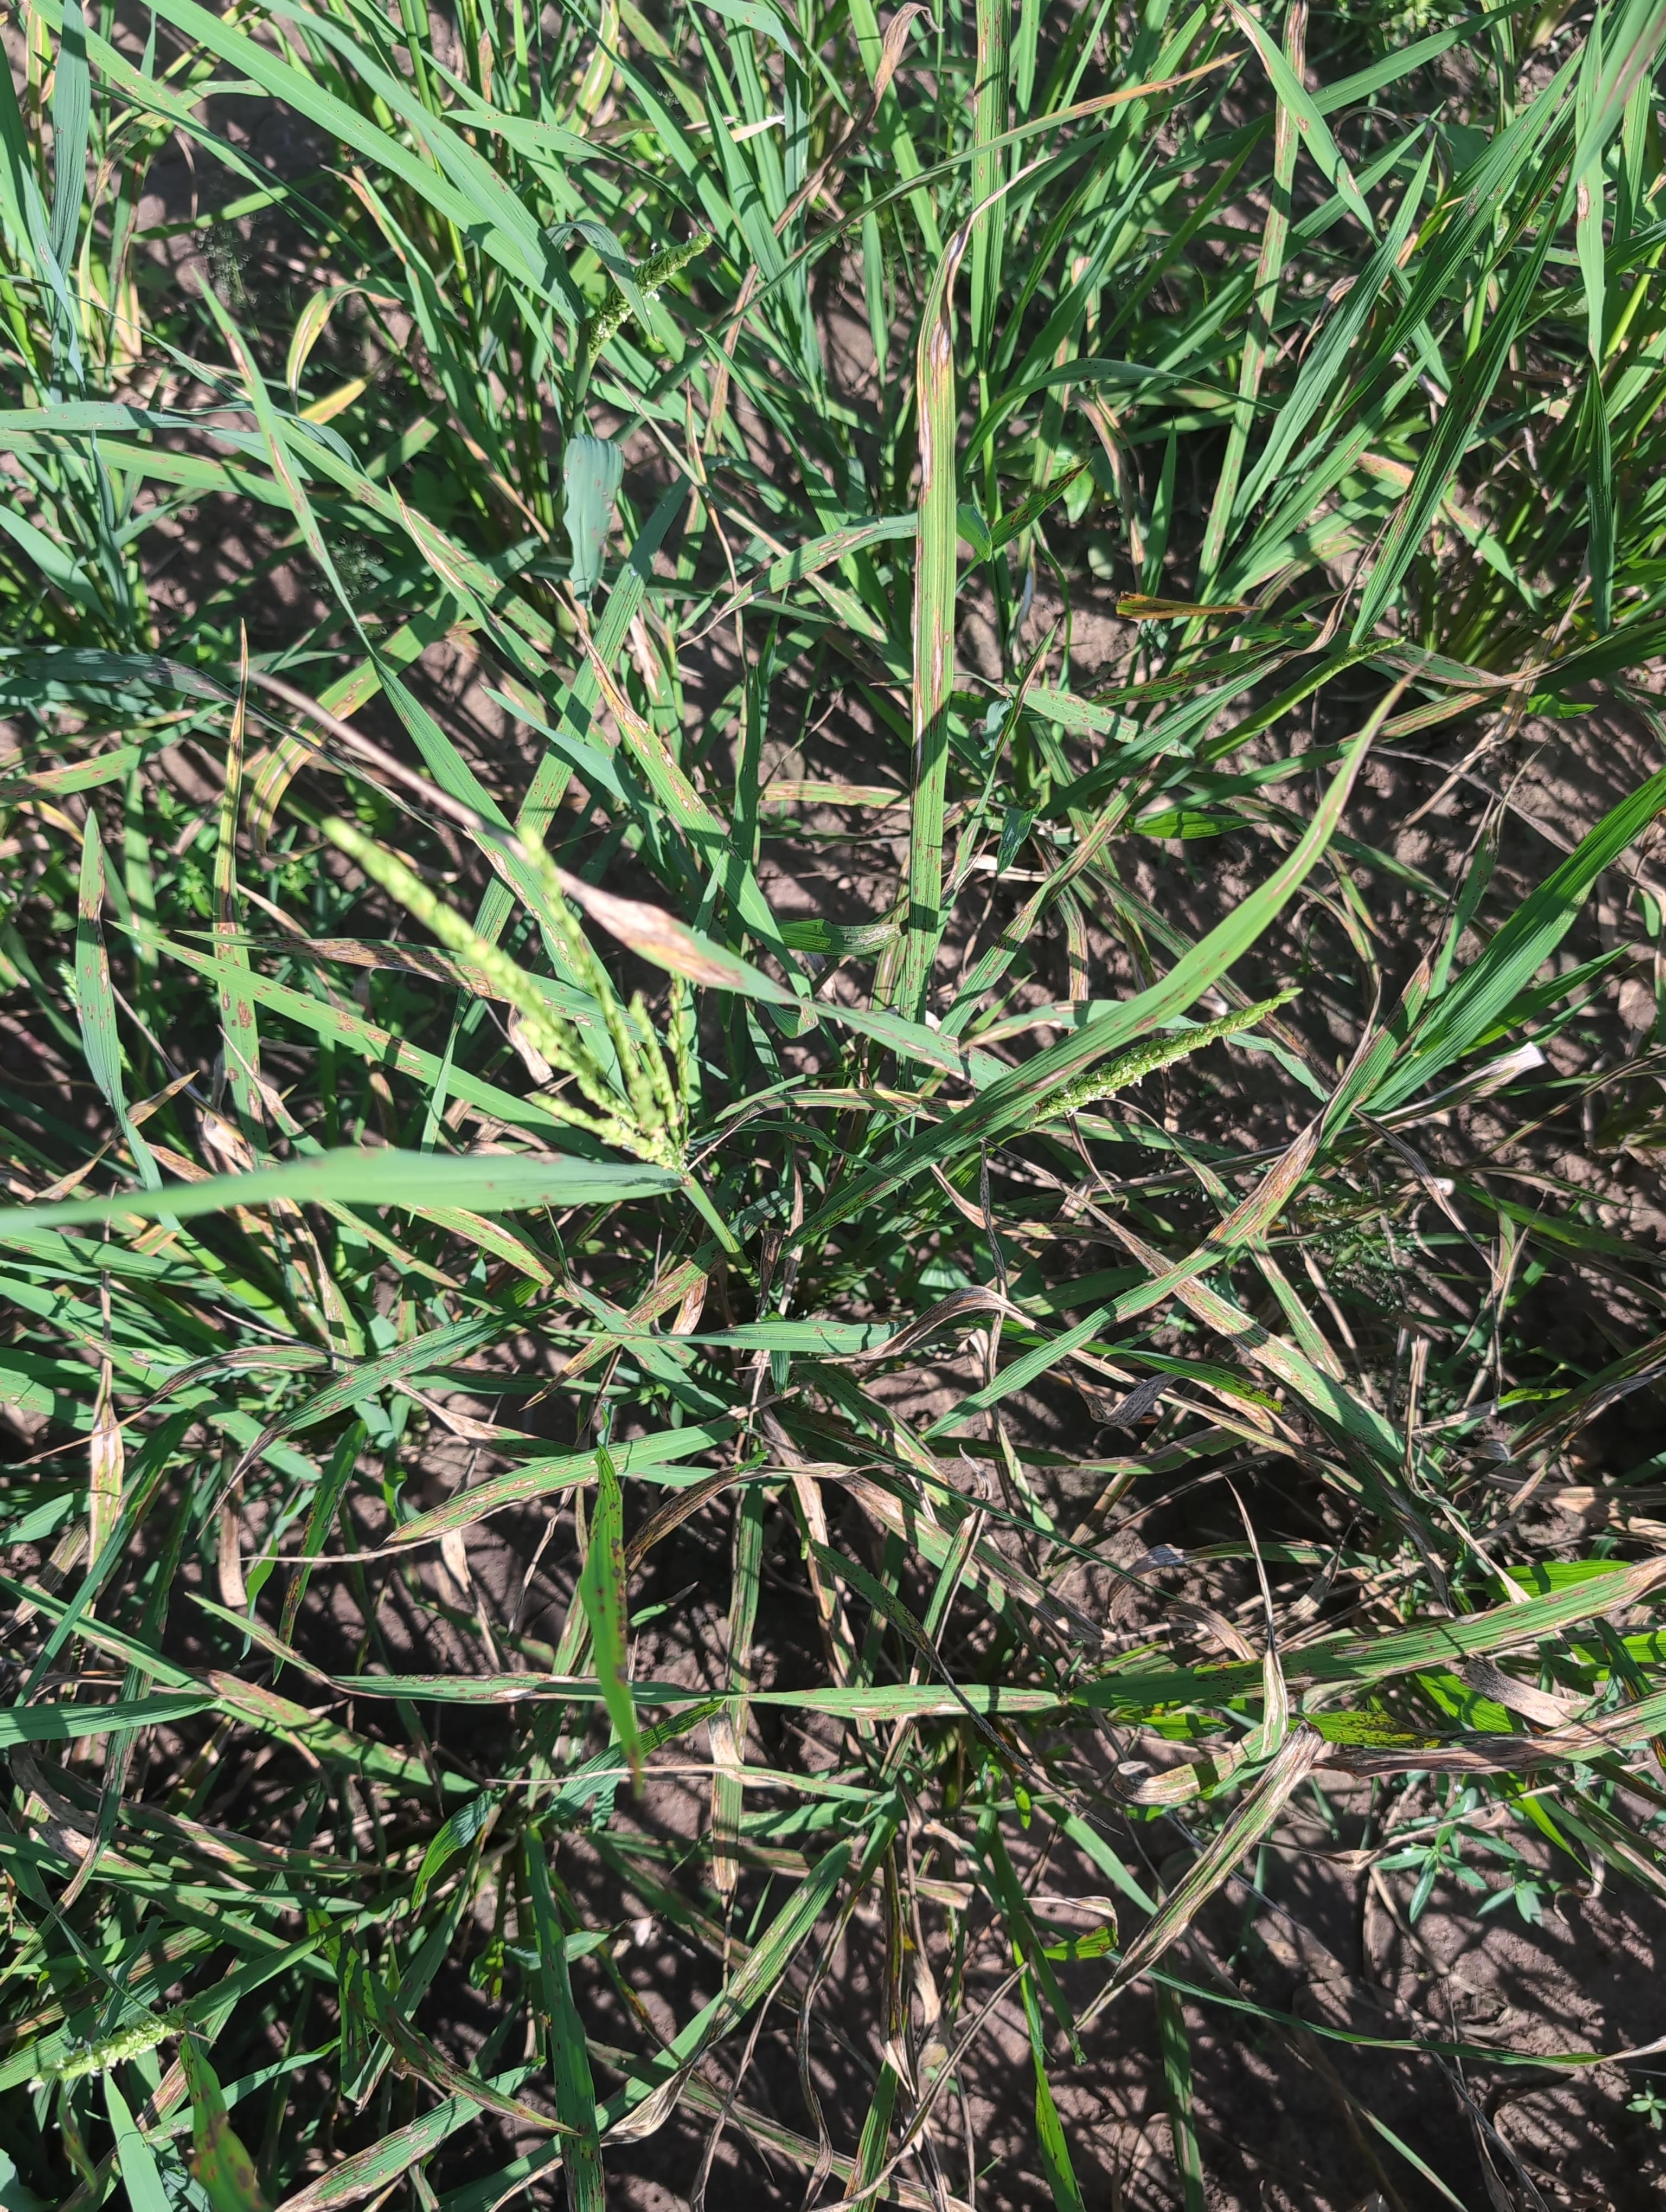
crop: rice
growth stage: flowering
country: Côte d'Ivoire
